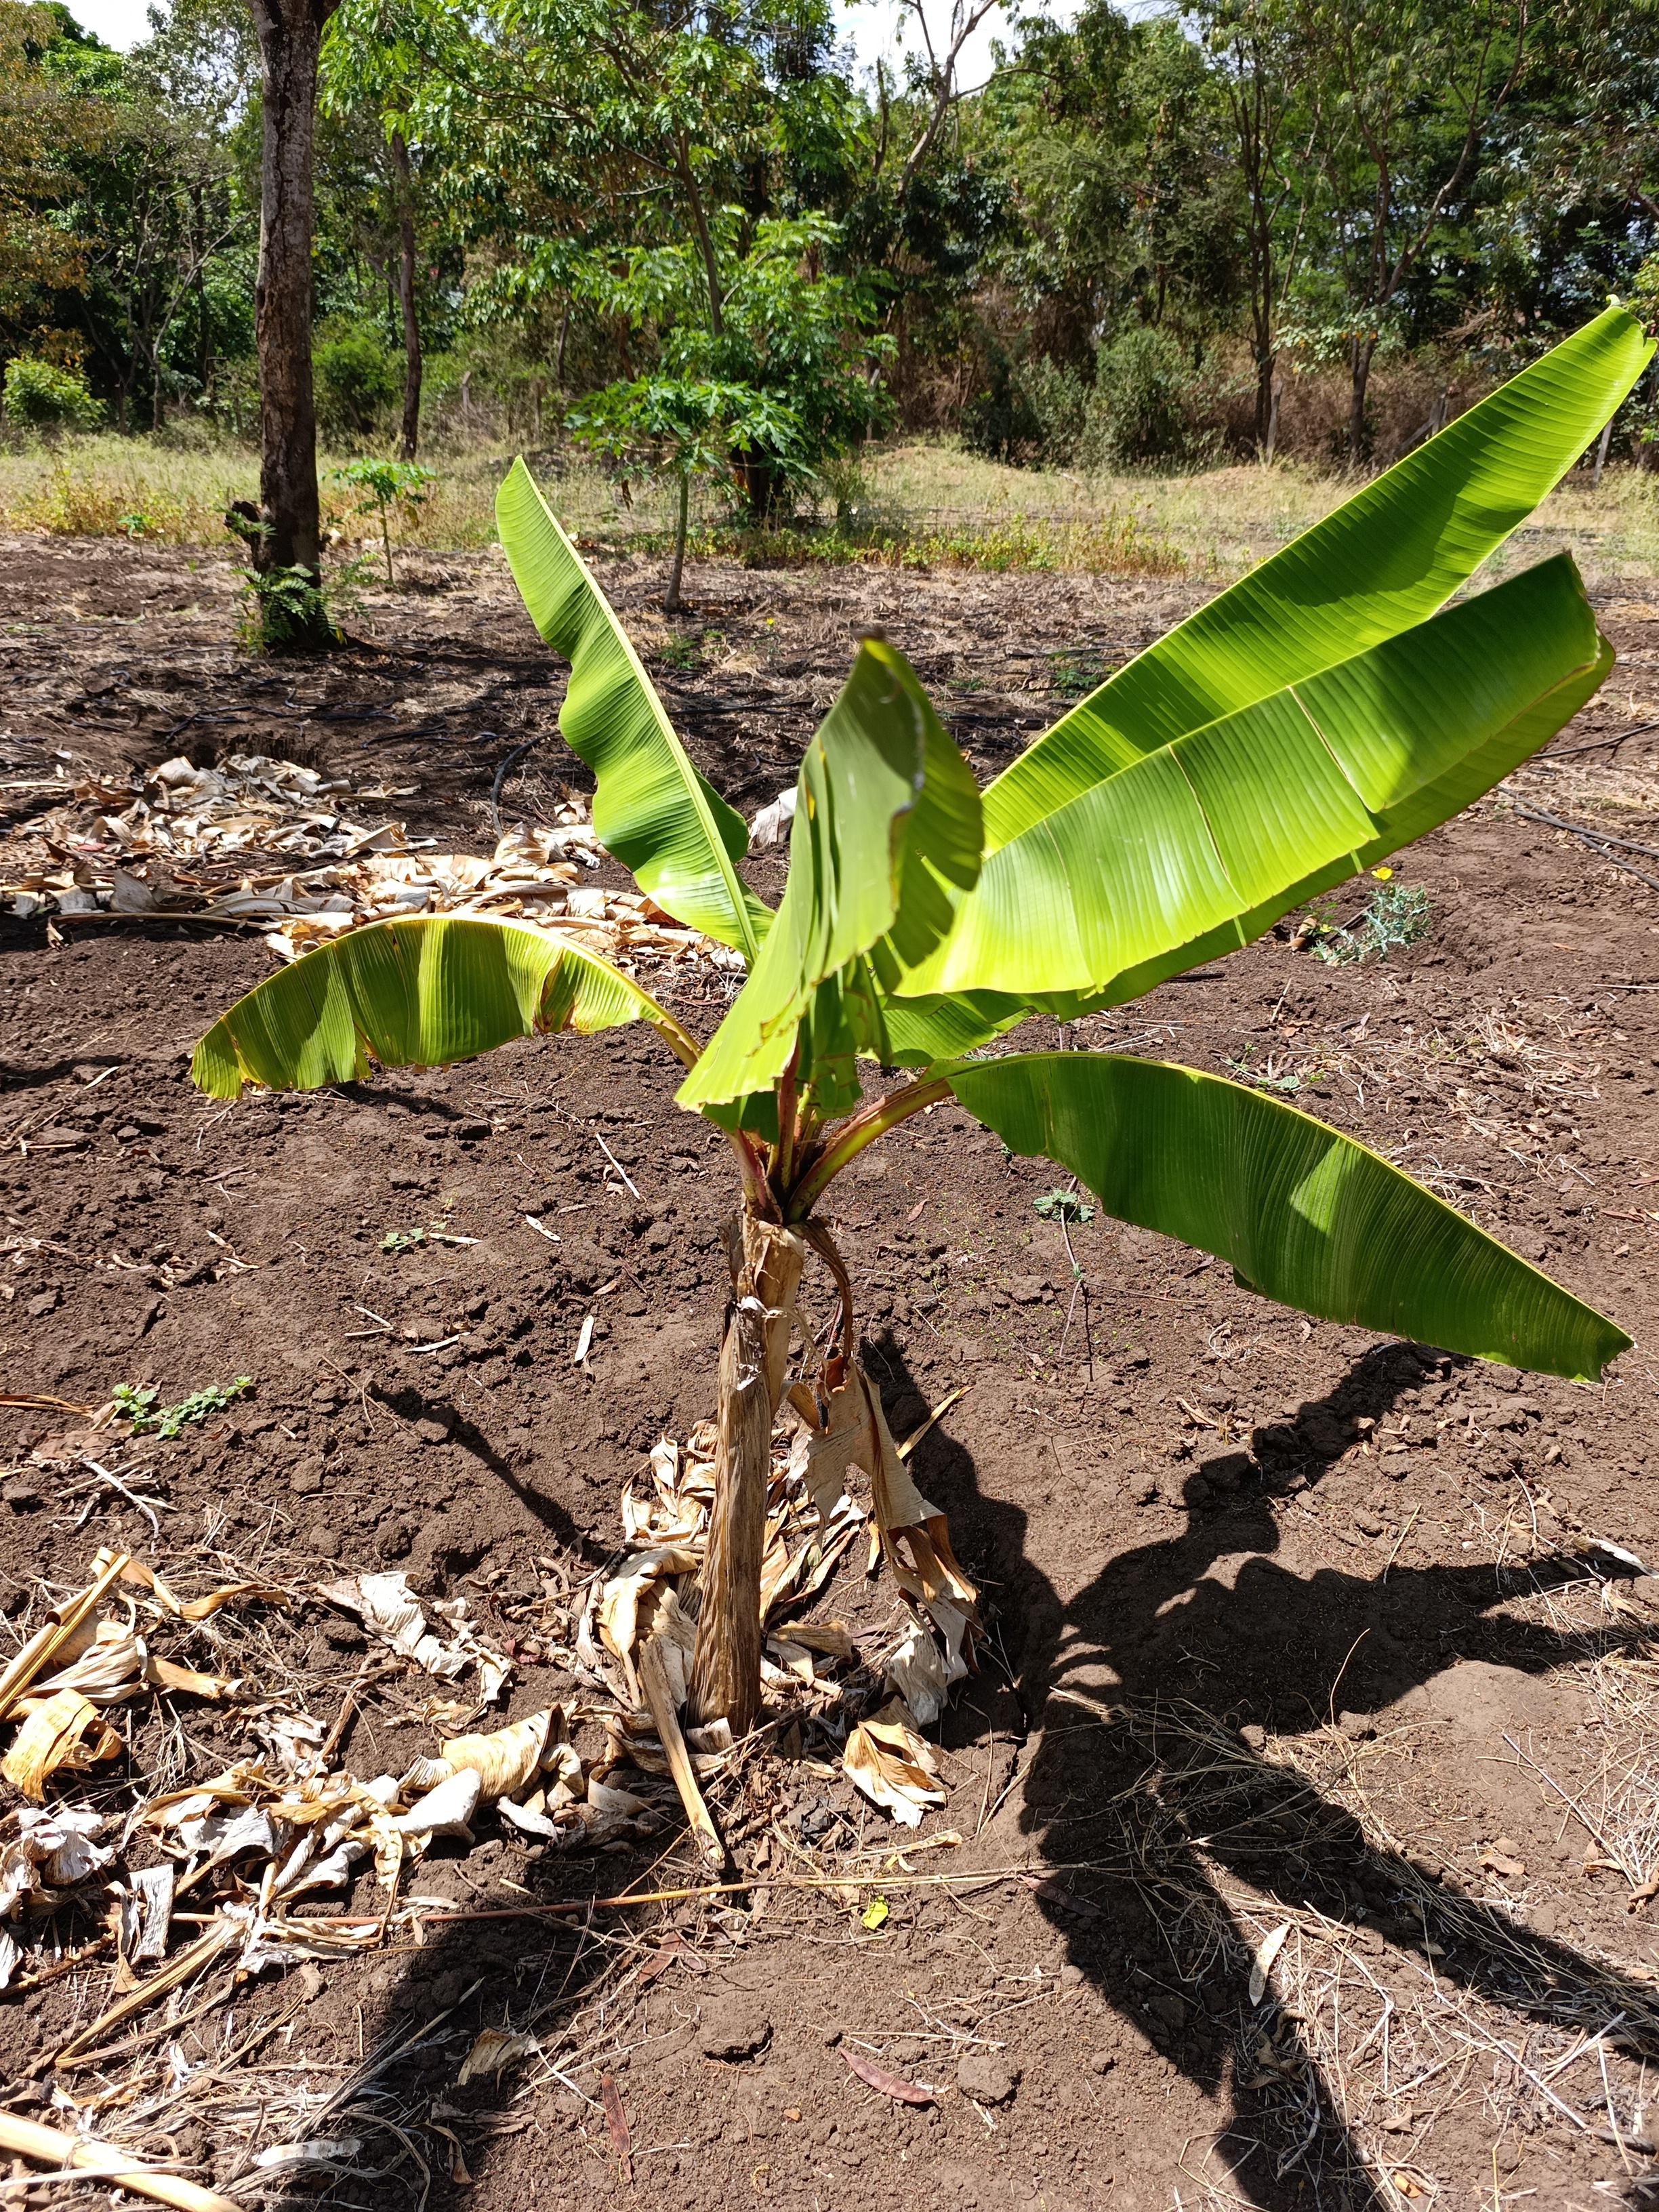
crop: banana
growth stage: vegetative
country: Tanzania
